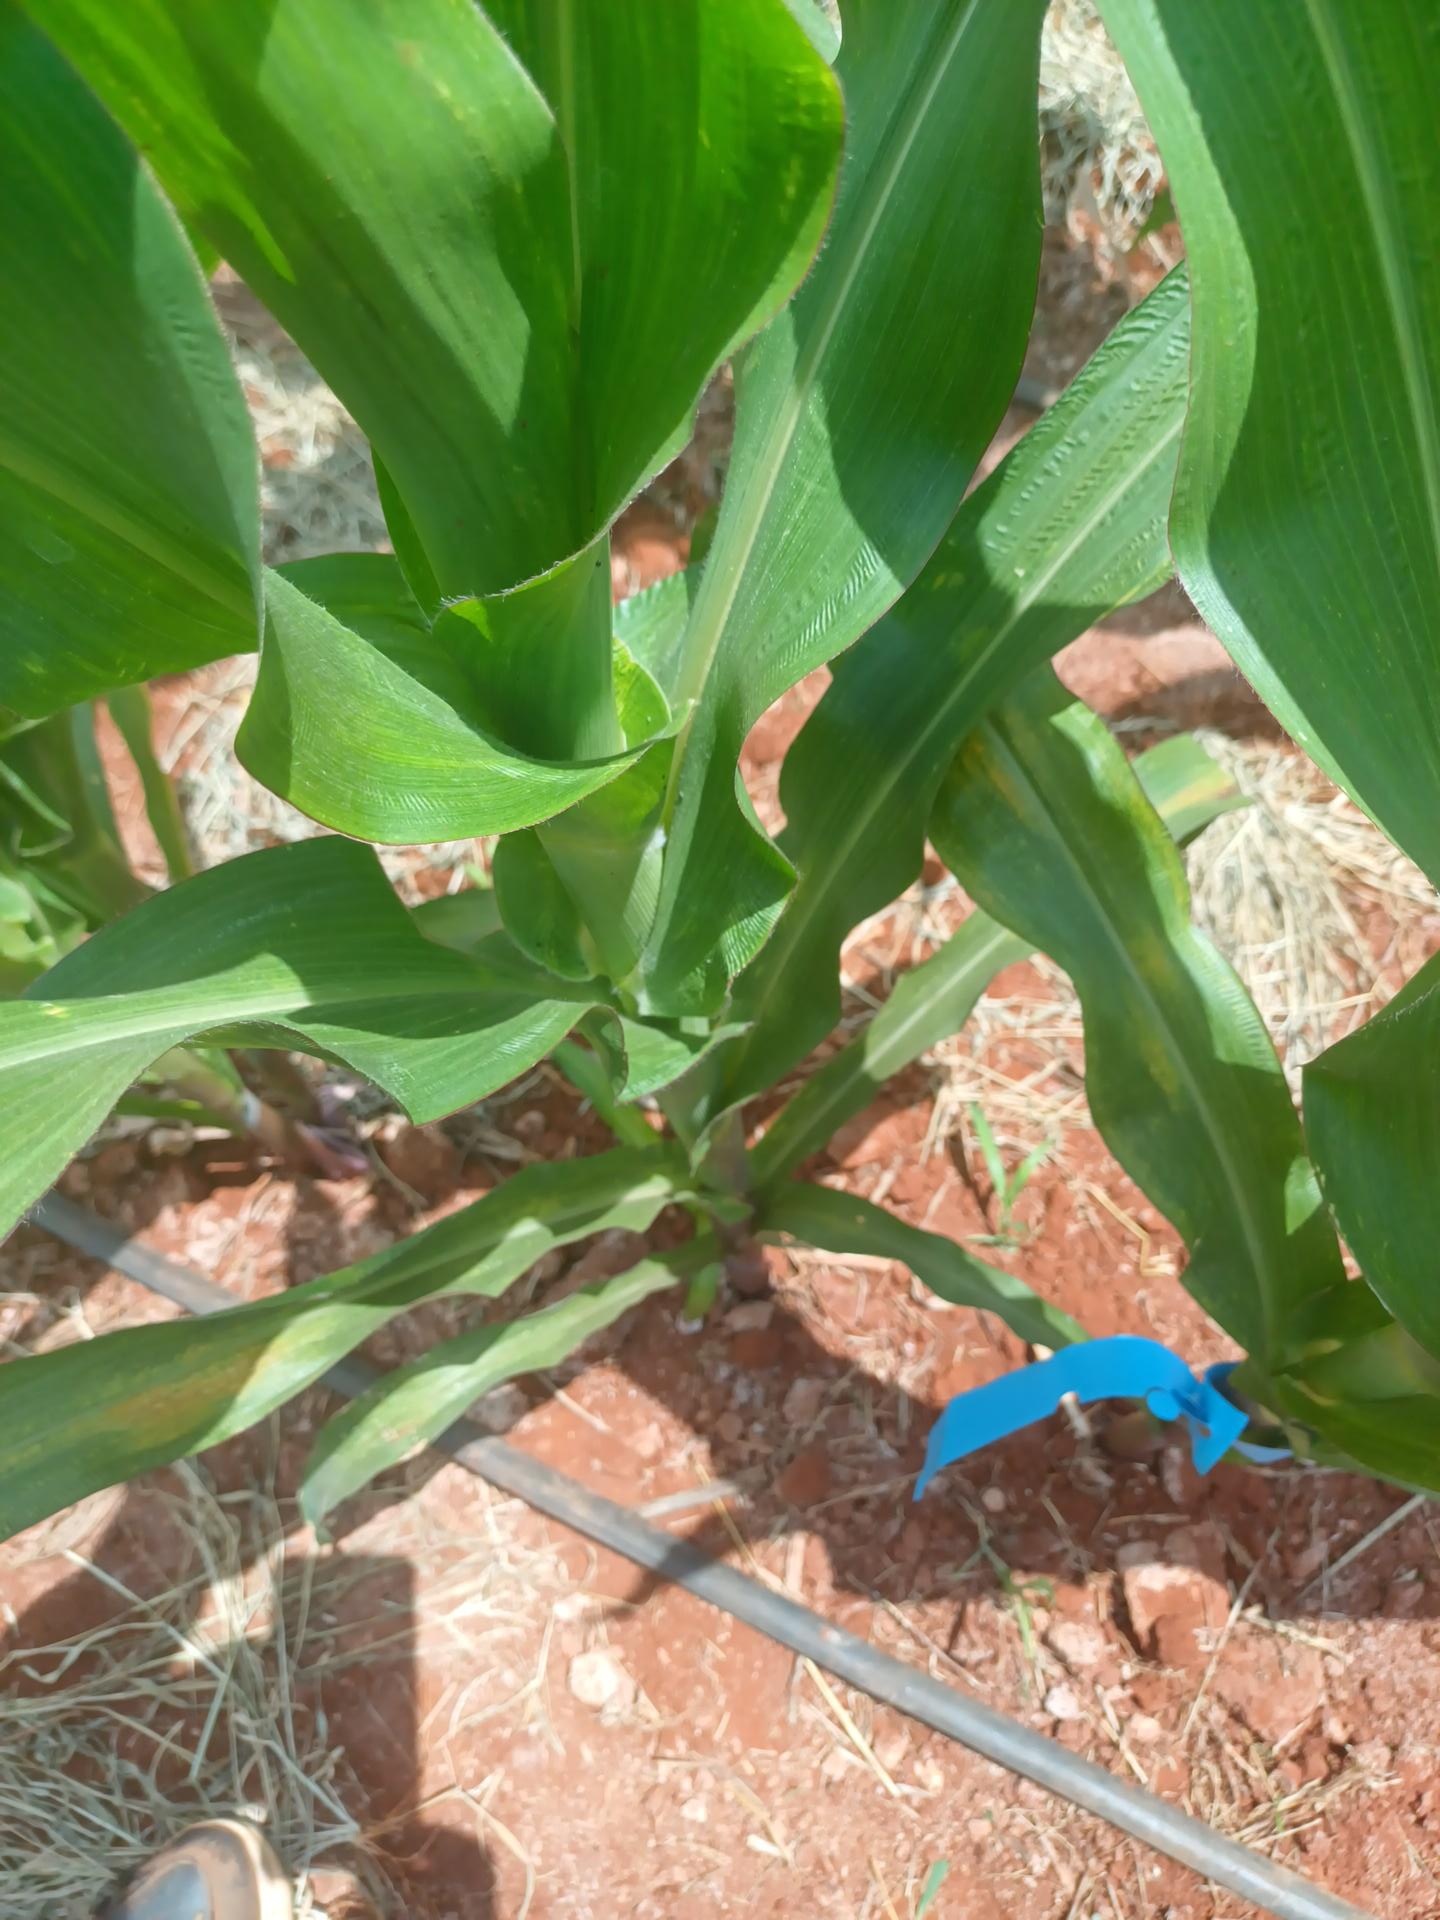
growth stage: vegetative
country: Kenya
